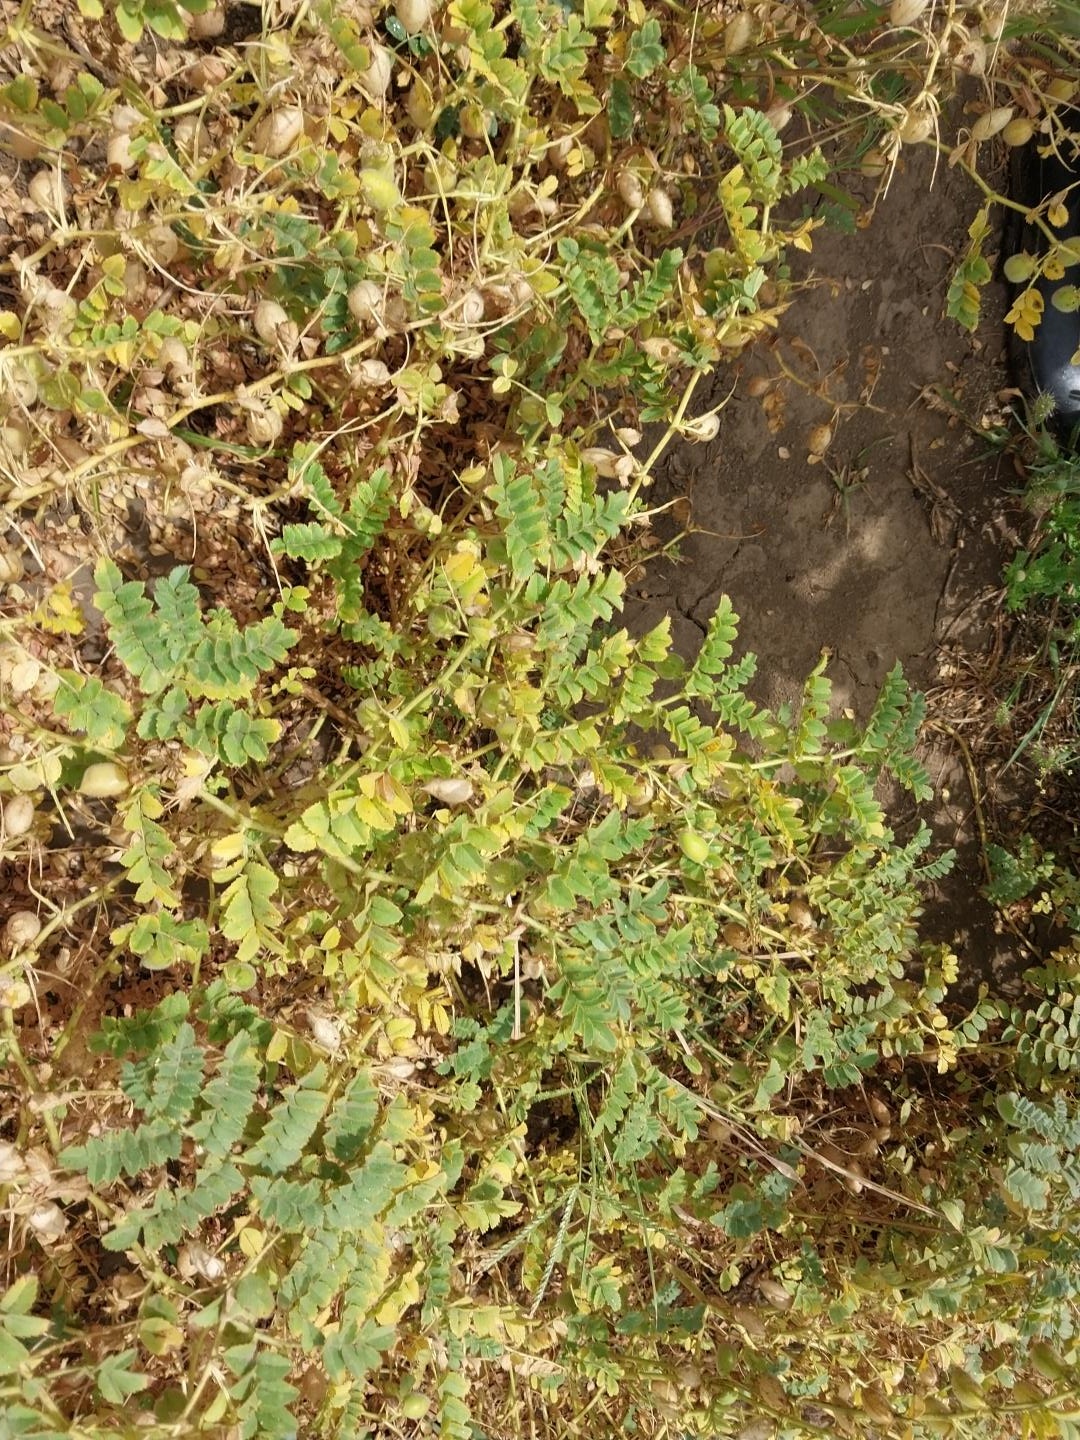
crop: chickpea
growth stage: development pod
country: Tanzania
